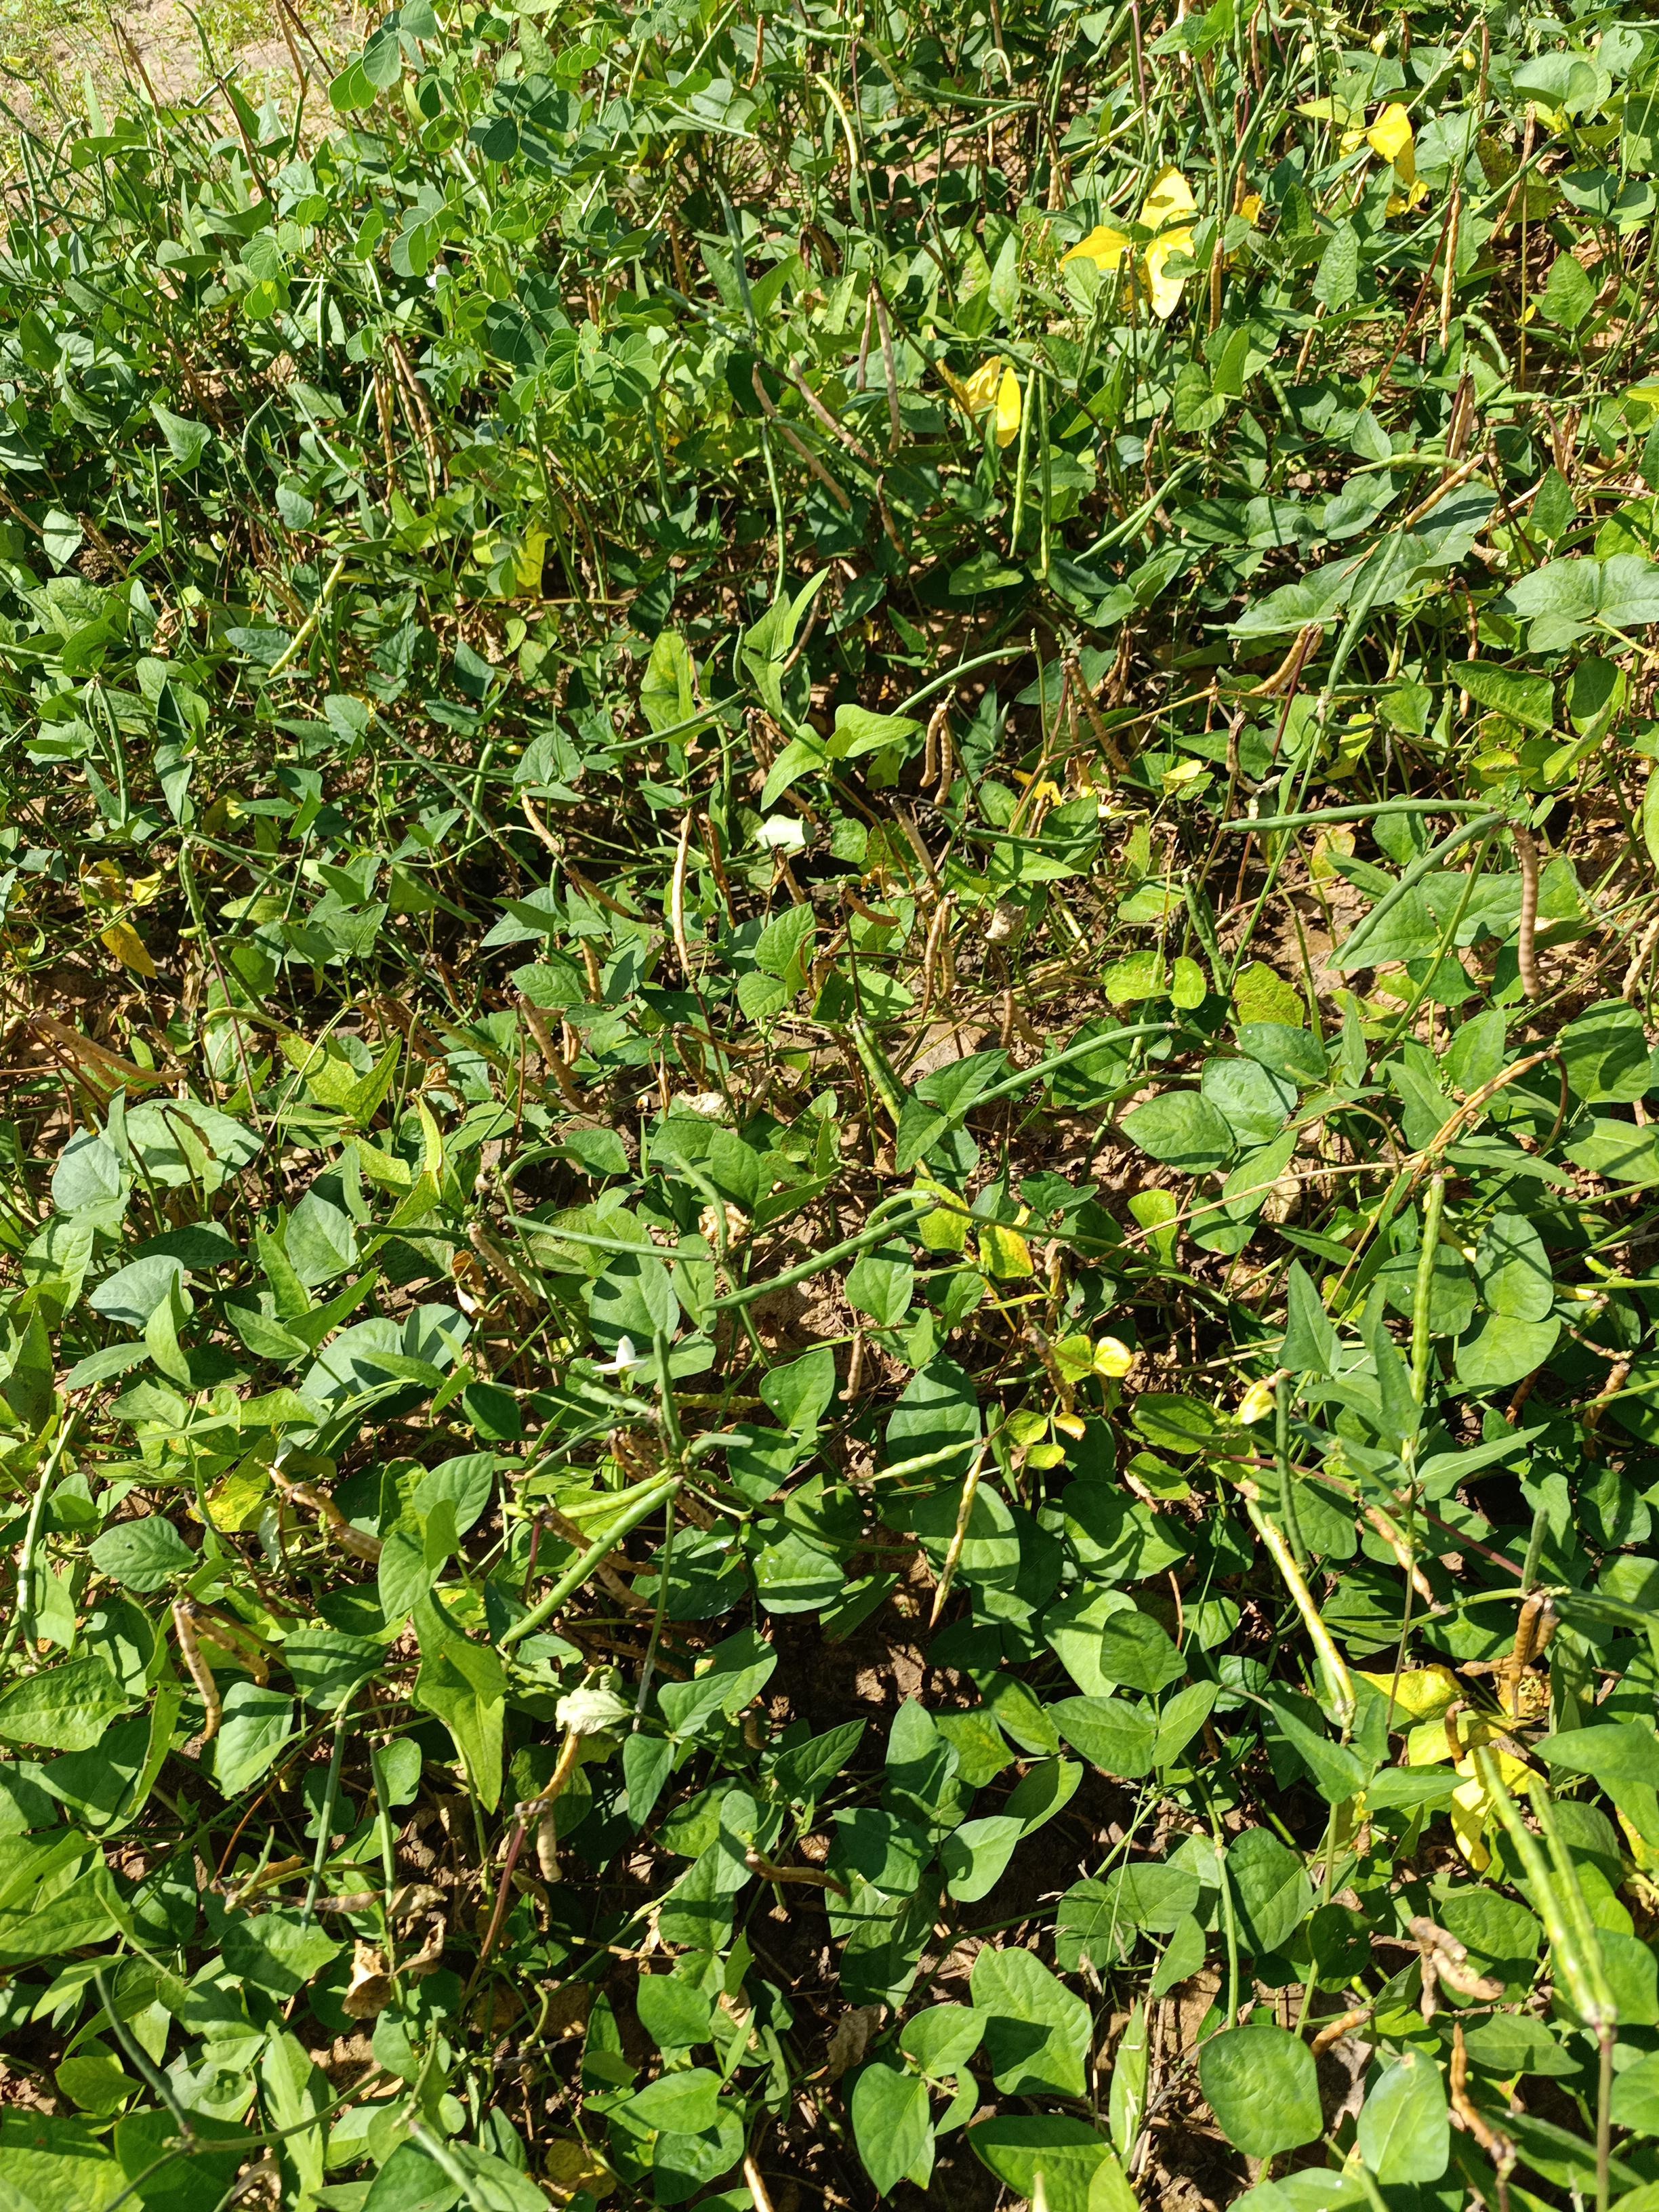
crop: cowpea
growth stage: maturity
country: Nigeria
